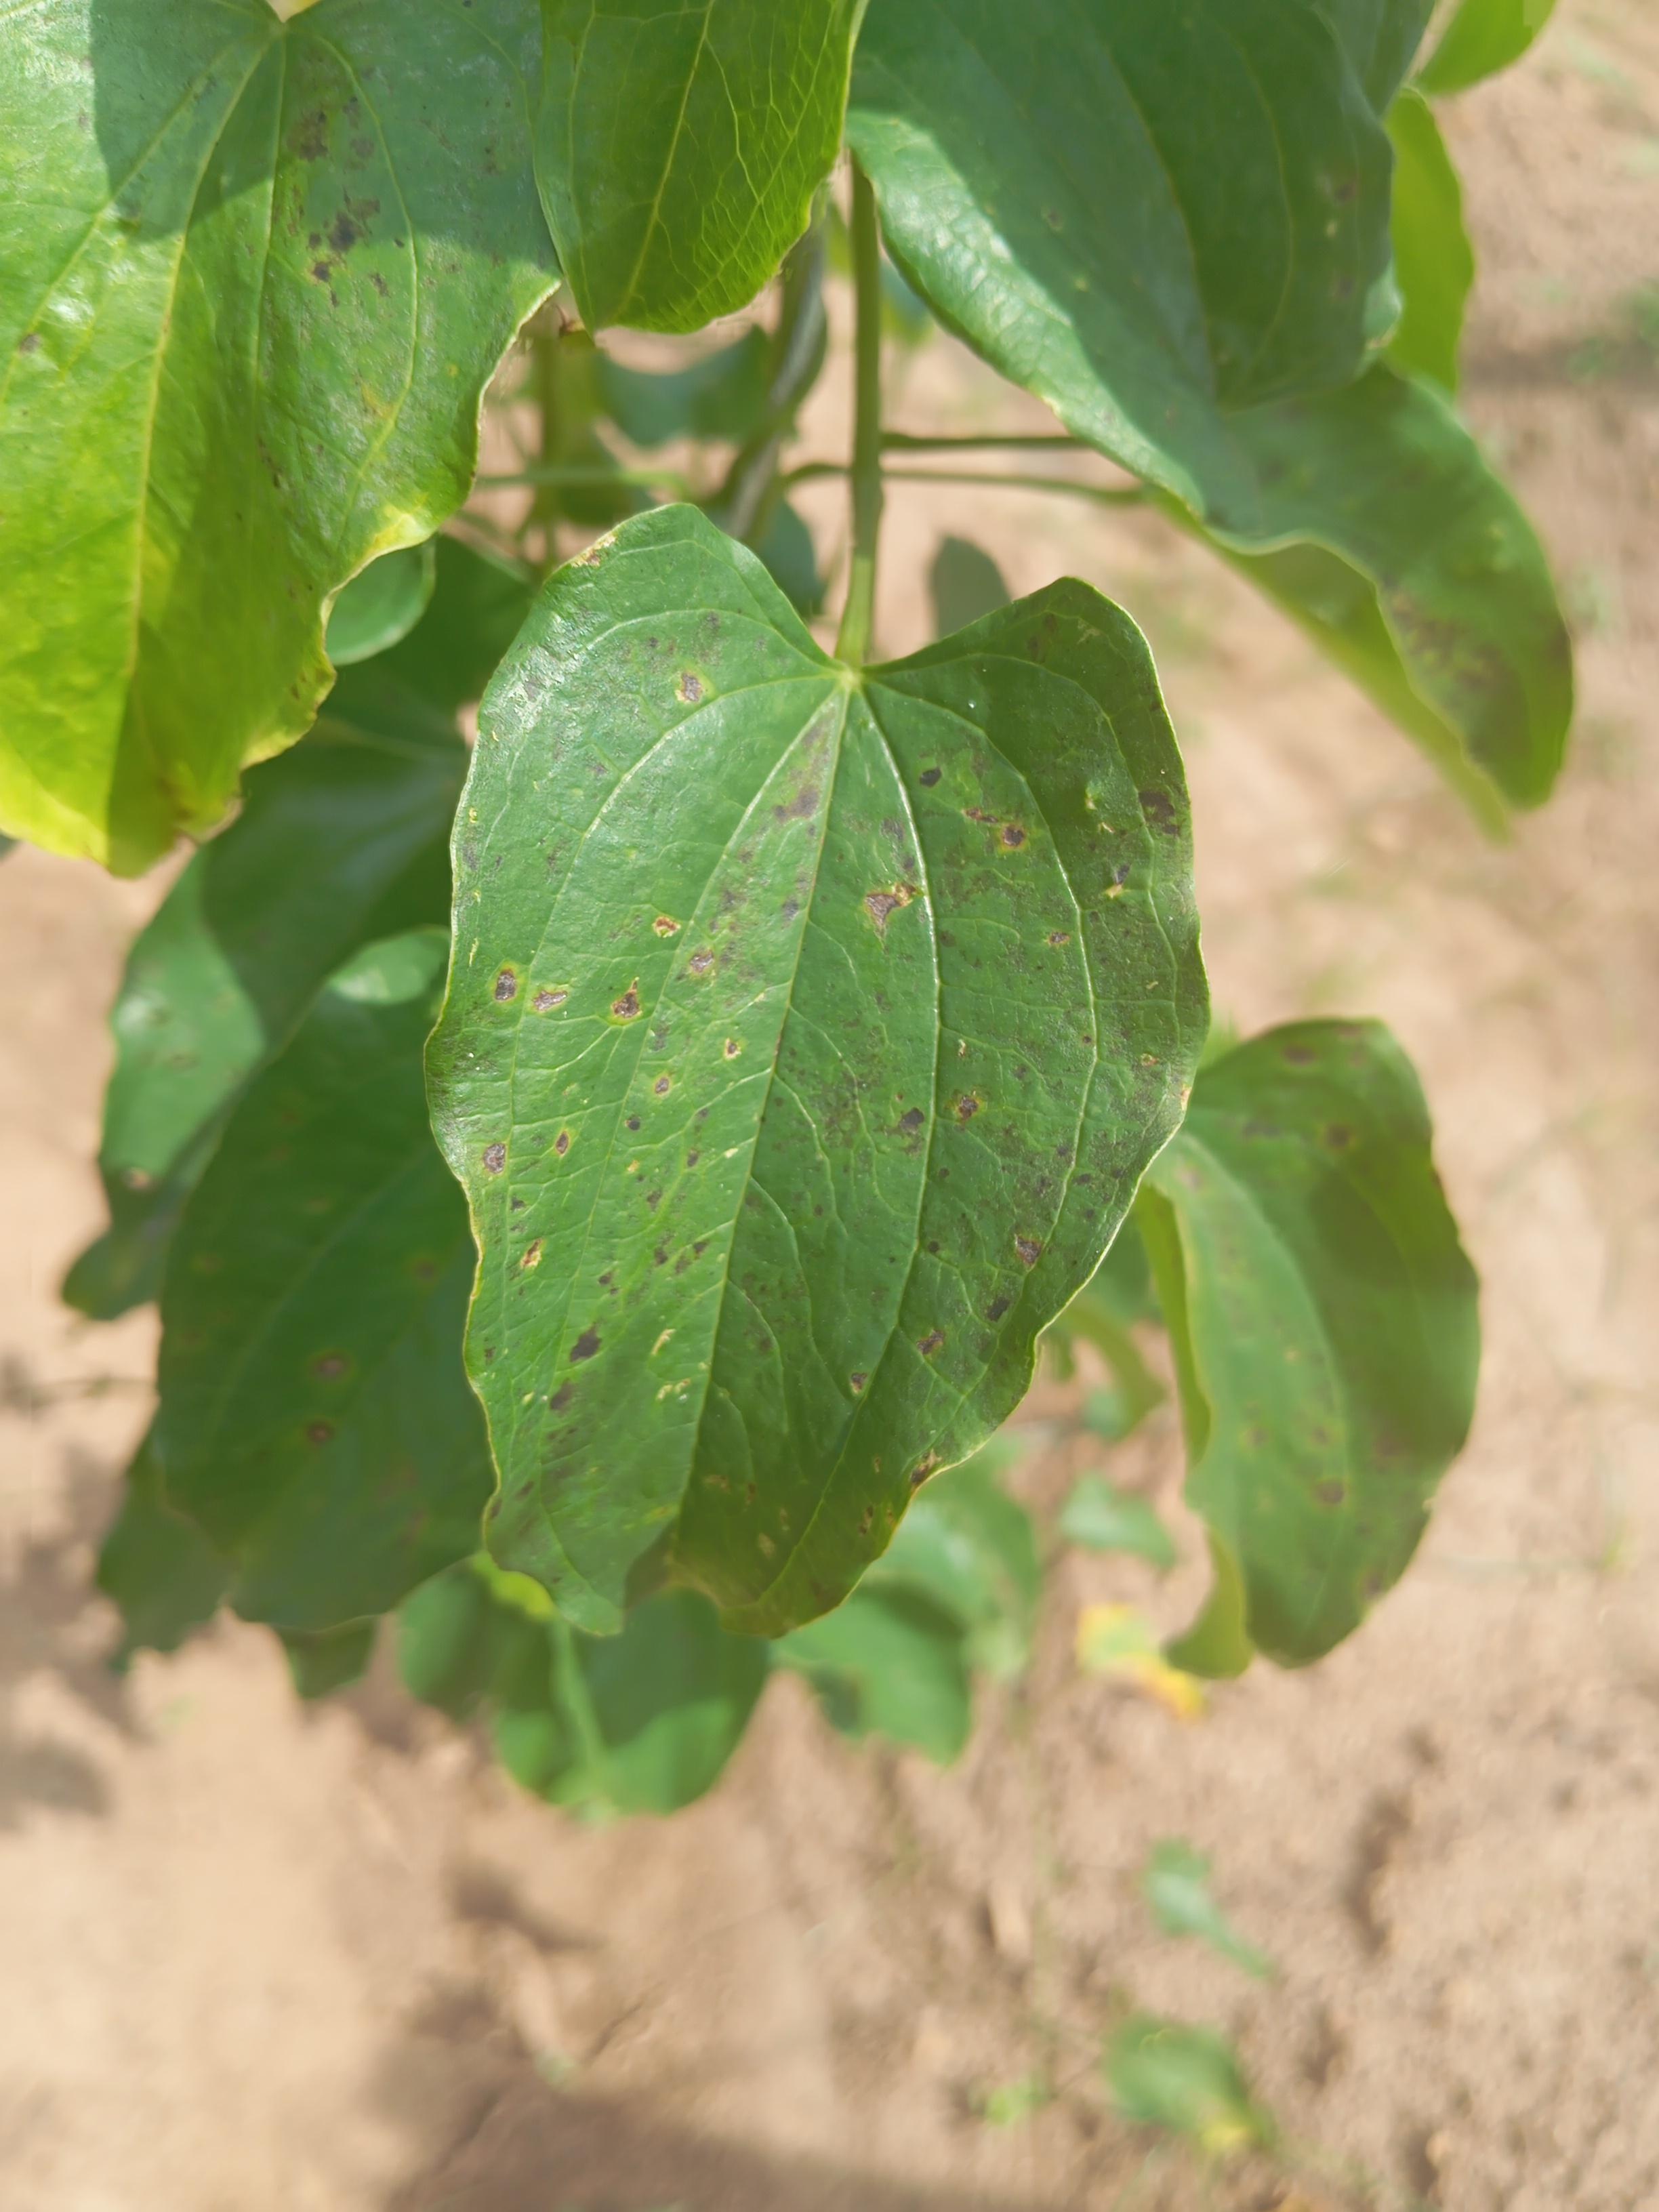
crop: yam
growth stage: sprouting emergence
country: Nigeria
